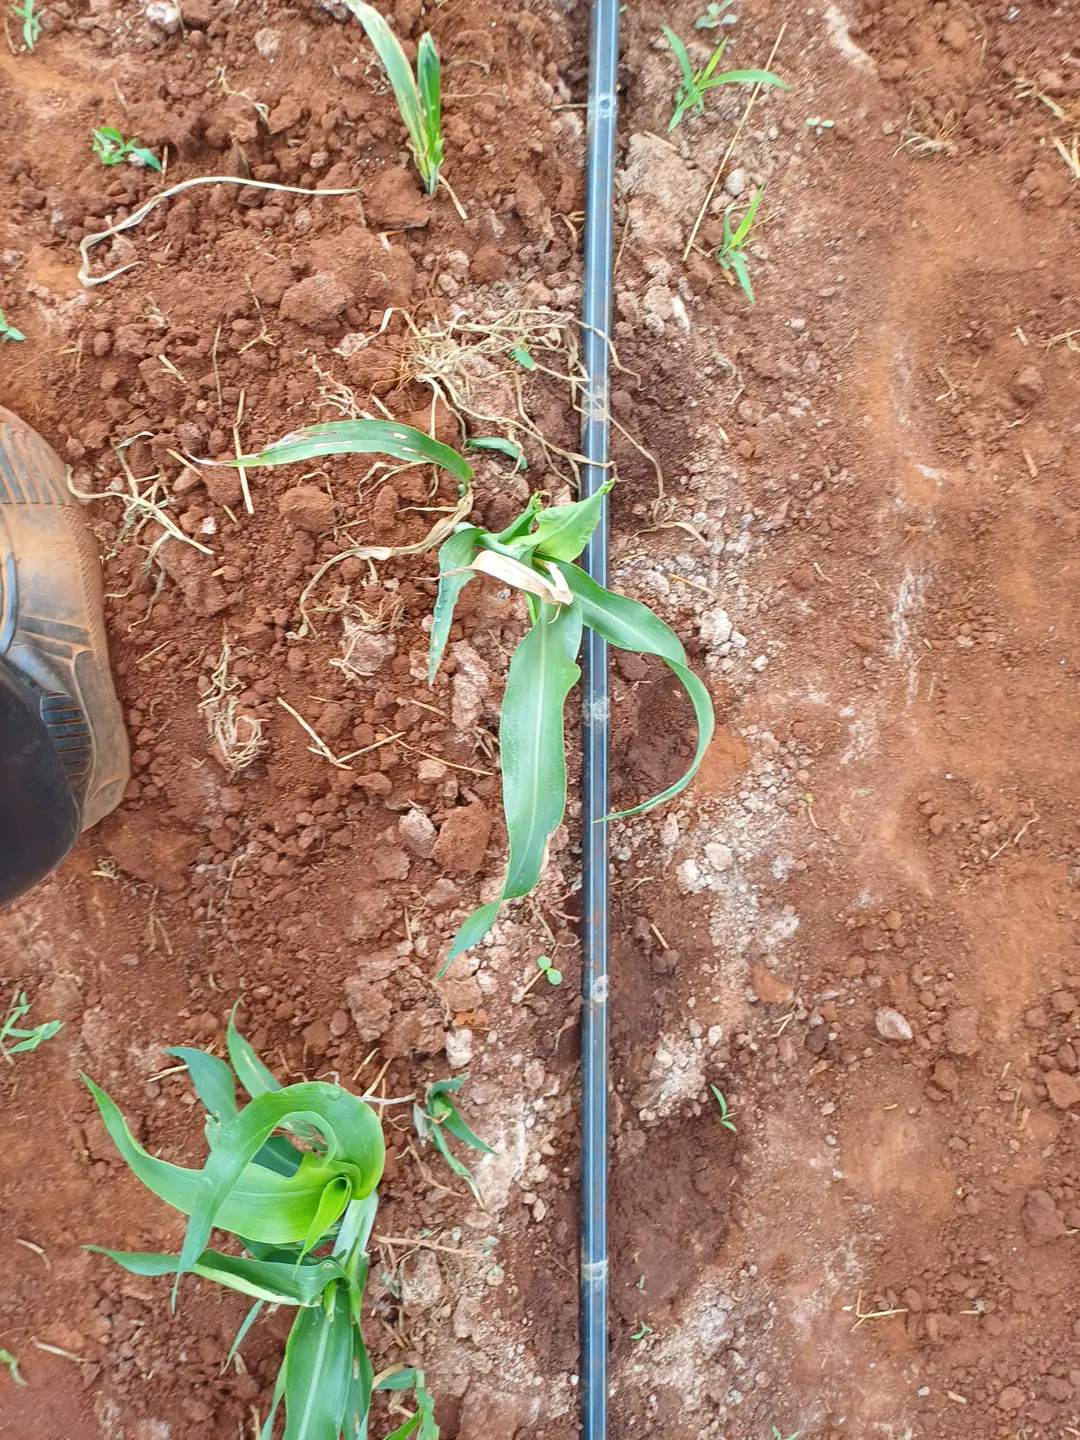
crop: sorghum
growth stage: elongation stem
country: Kenya
